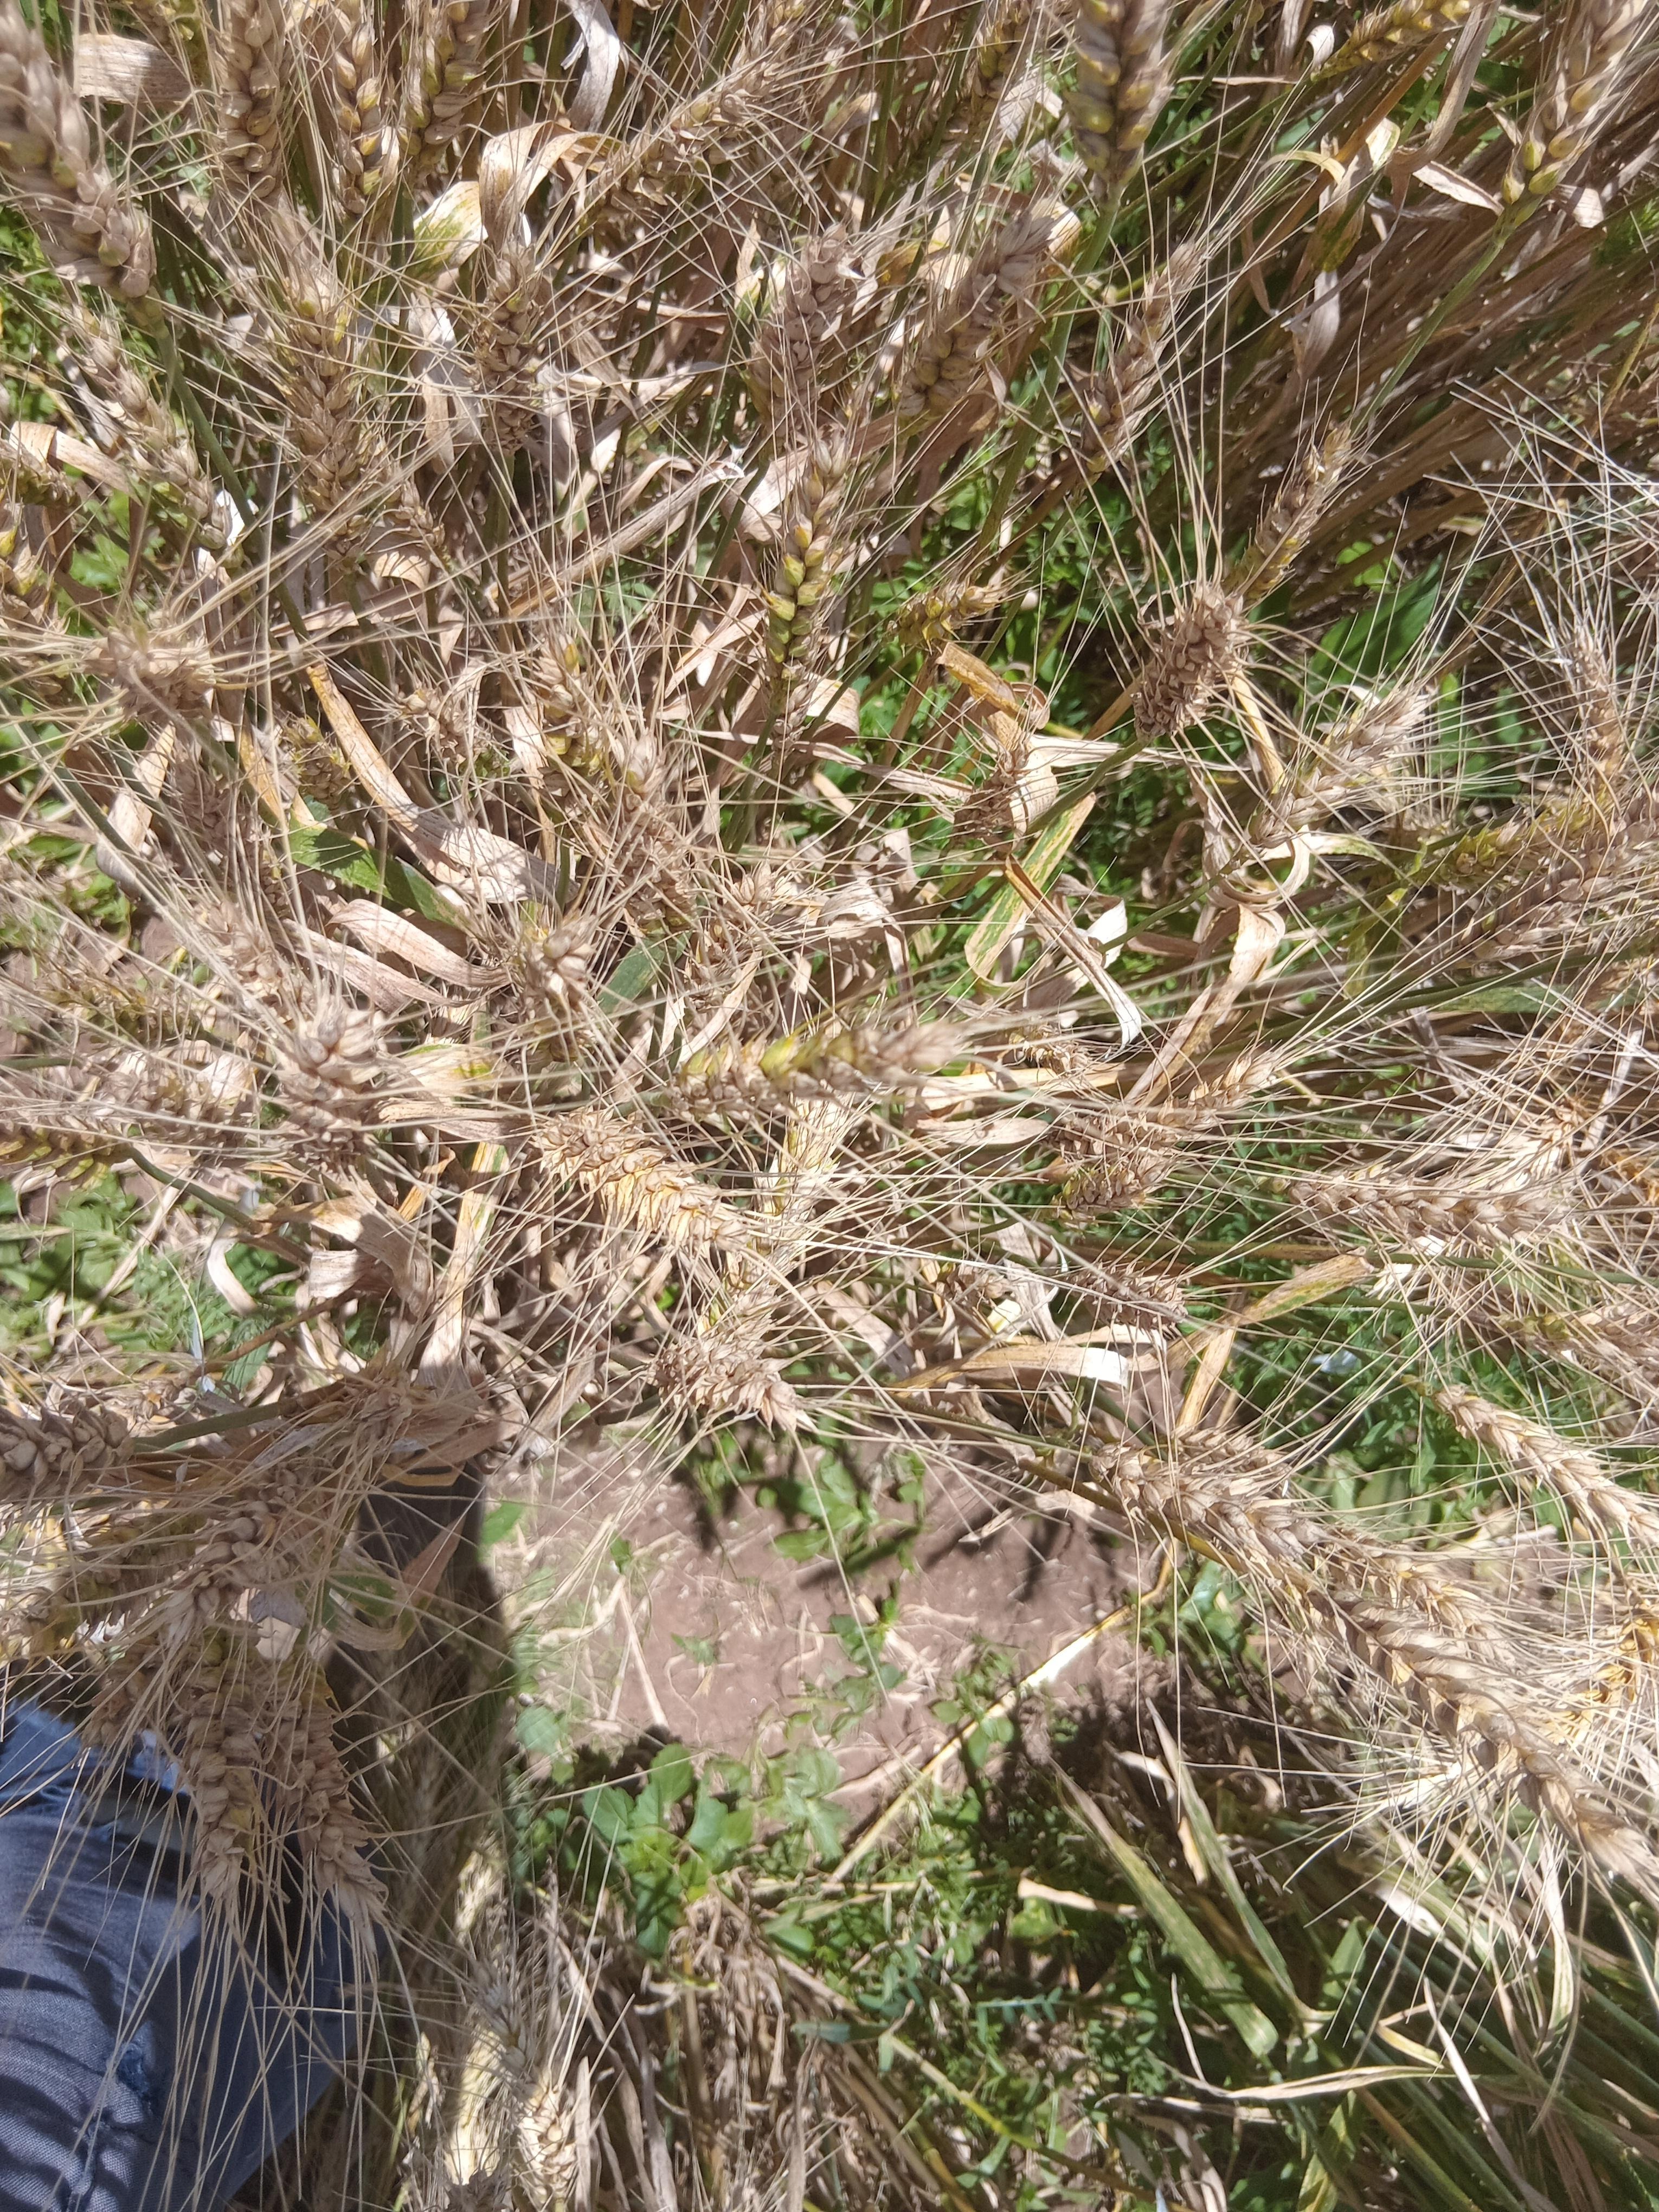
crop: wheat
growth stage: maturity
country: Kenya
